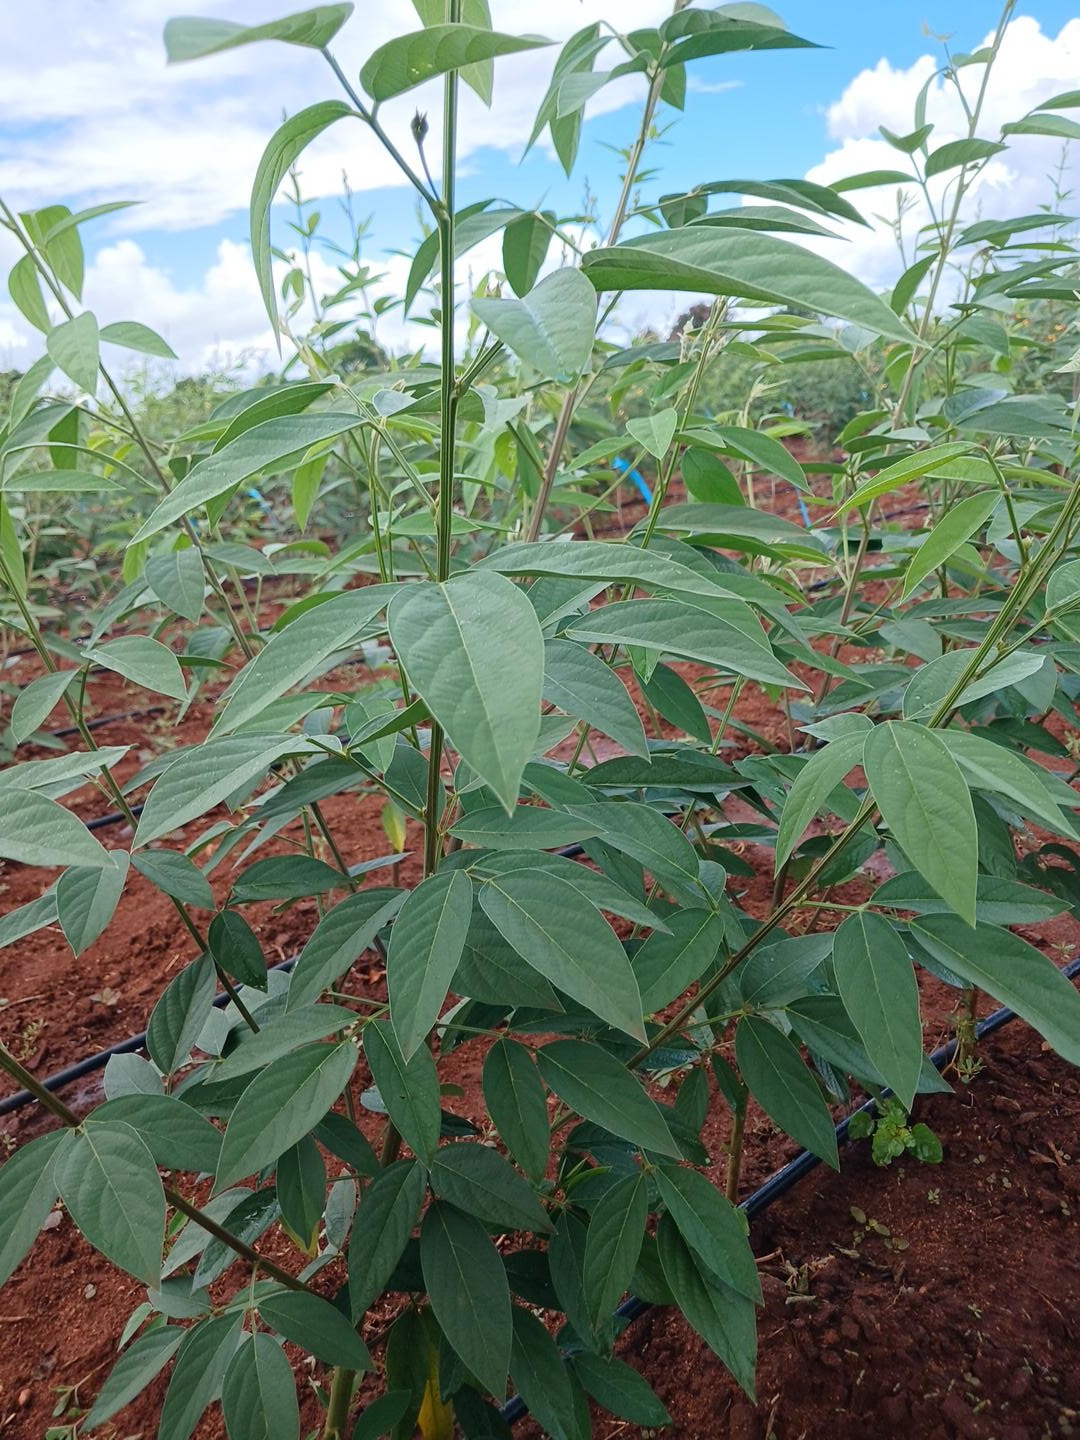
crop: pigeonpea
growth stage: flowering
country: Kenya
